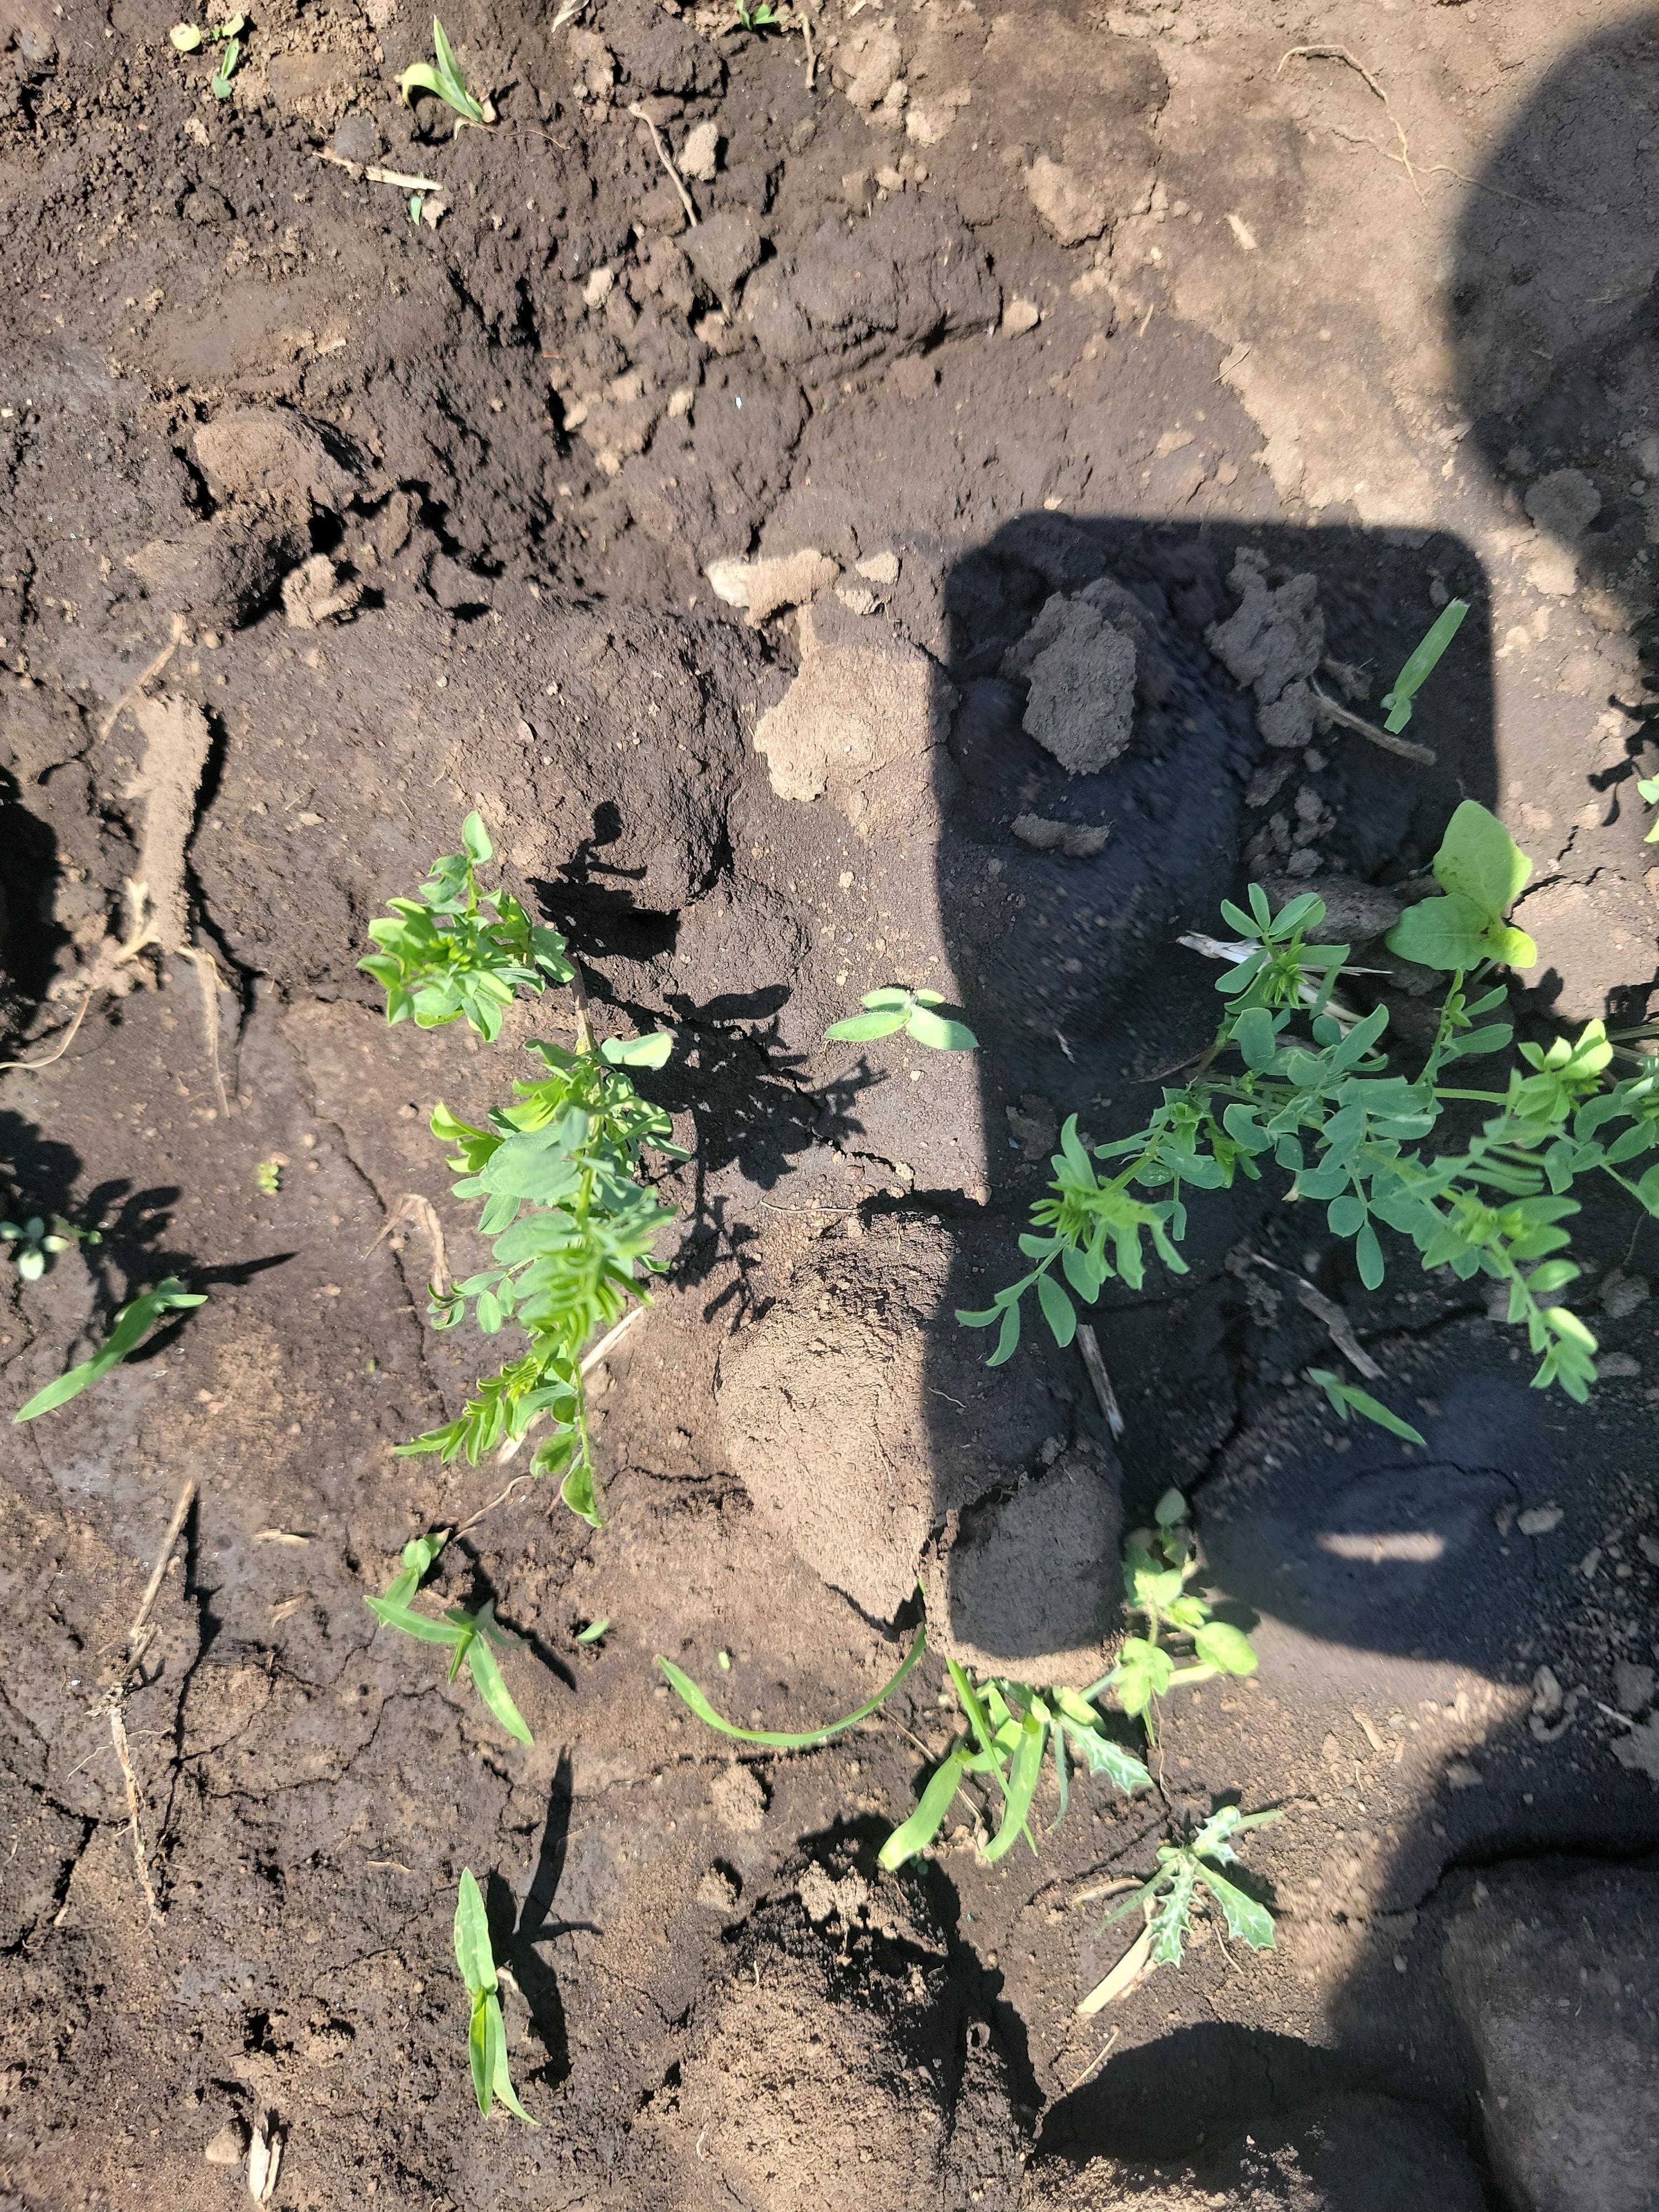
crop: lentil
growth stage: vegetative
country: Tanzania
